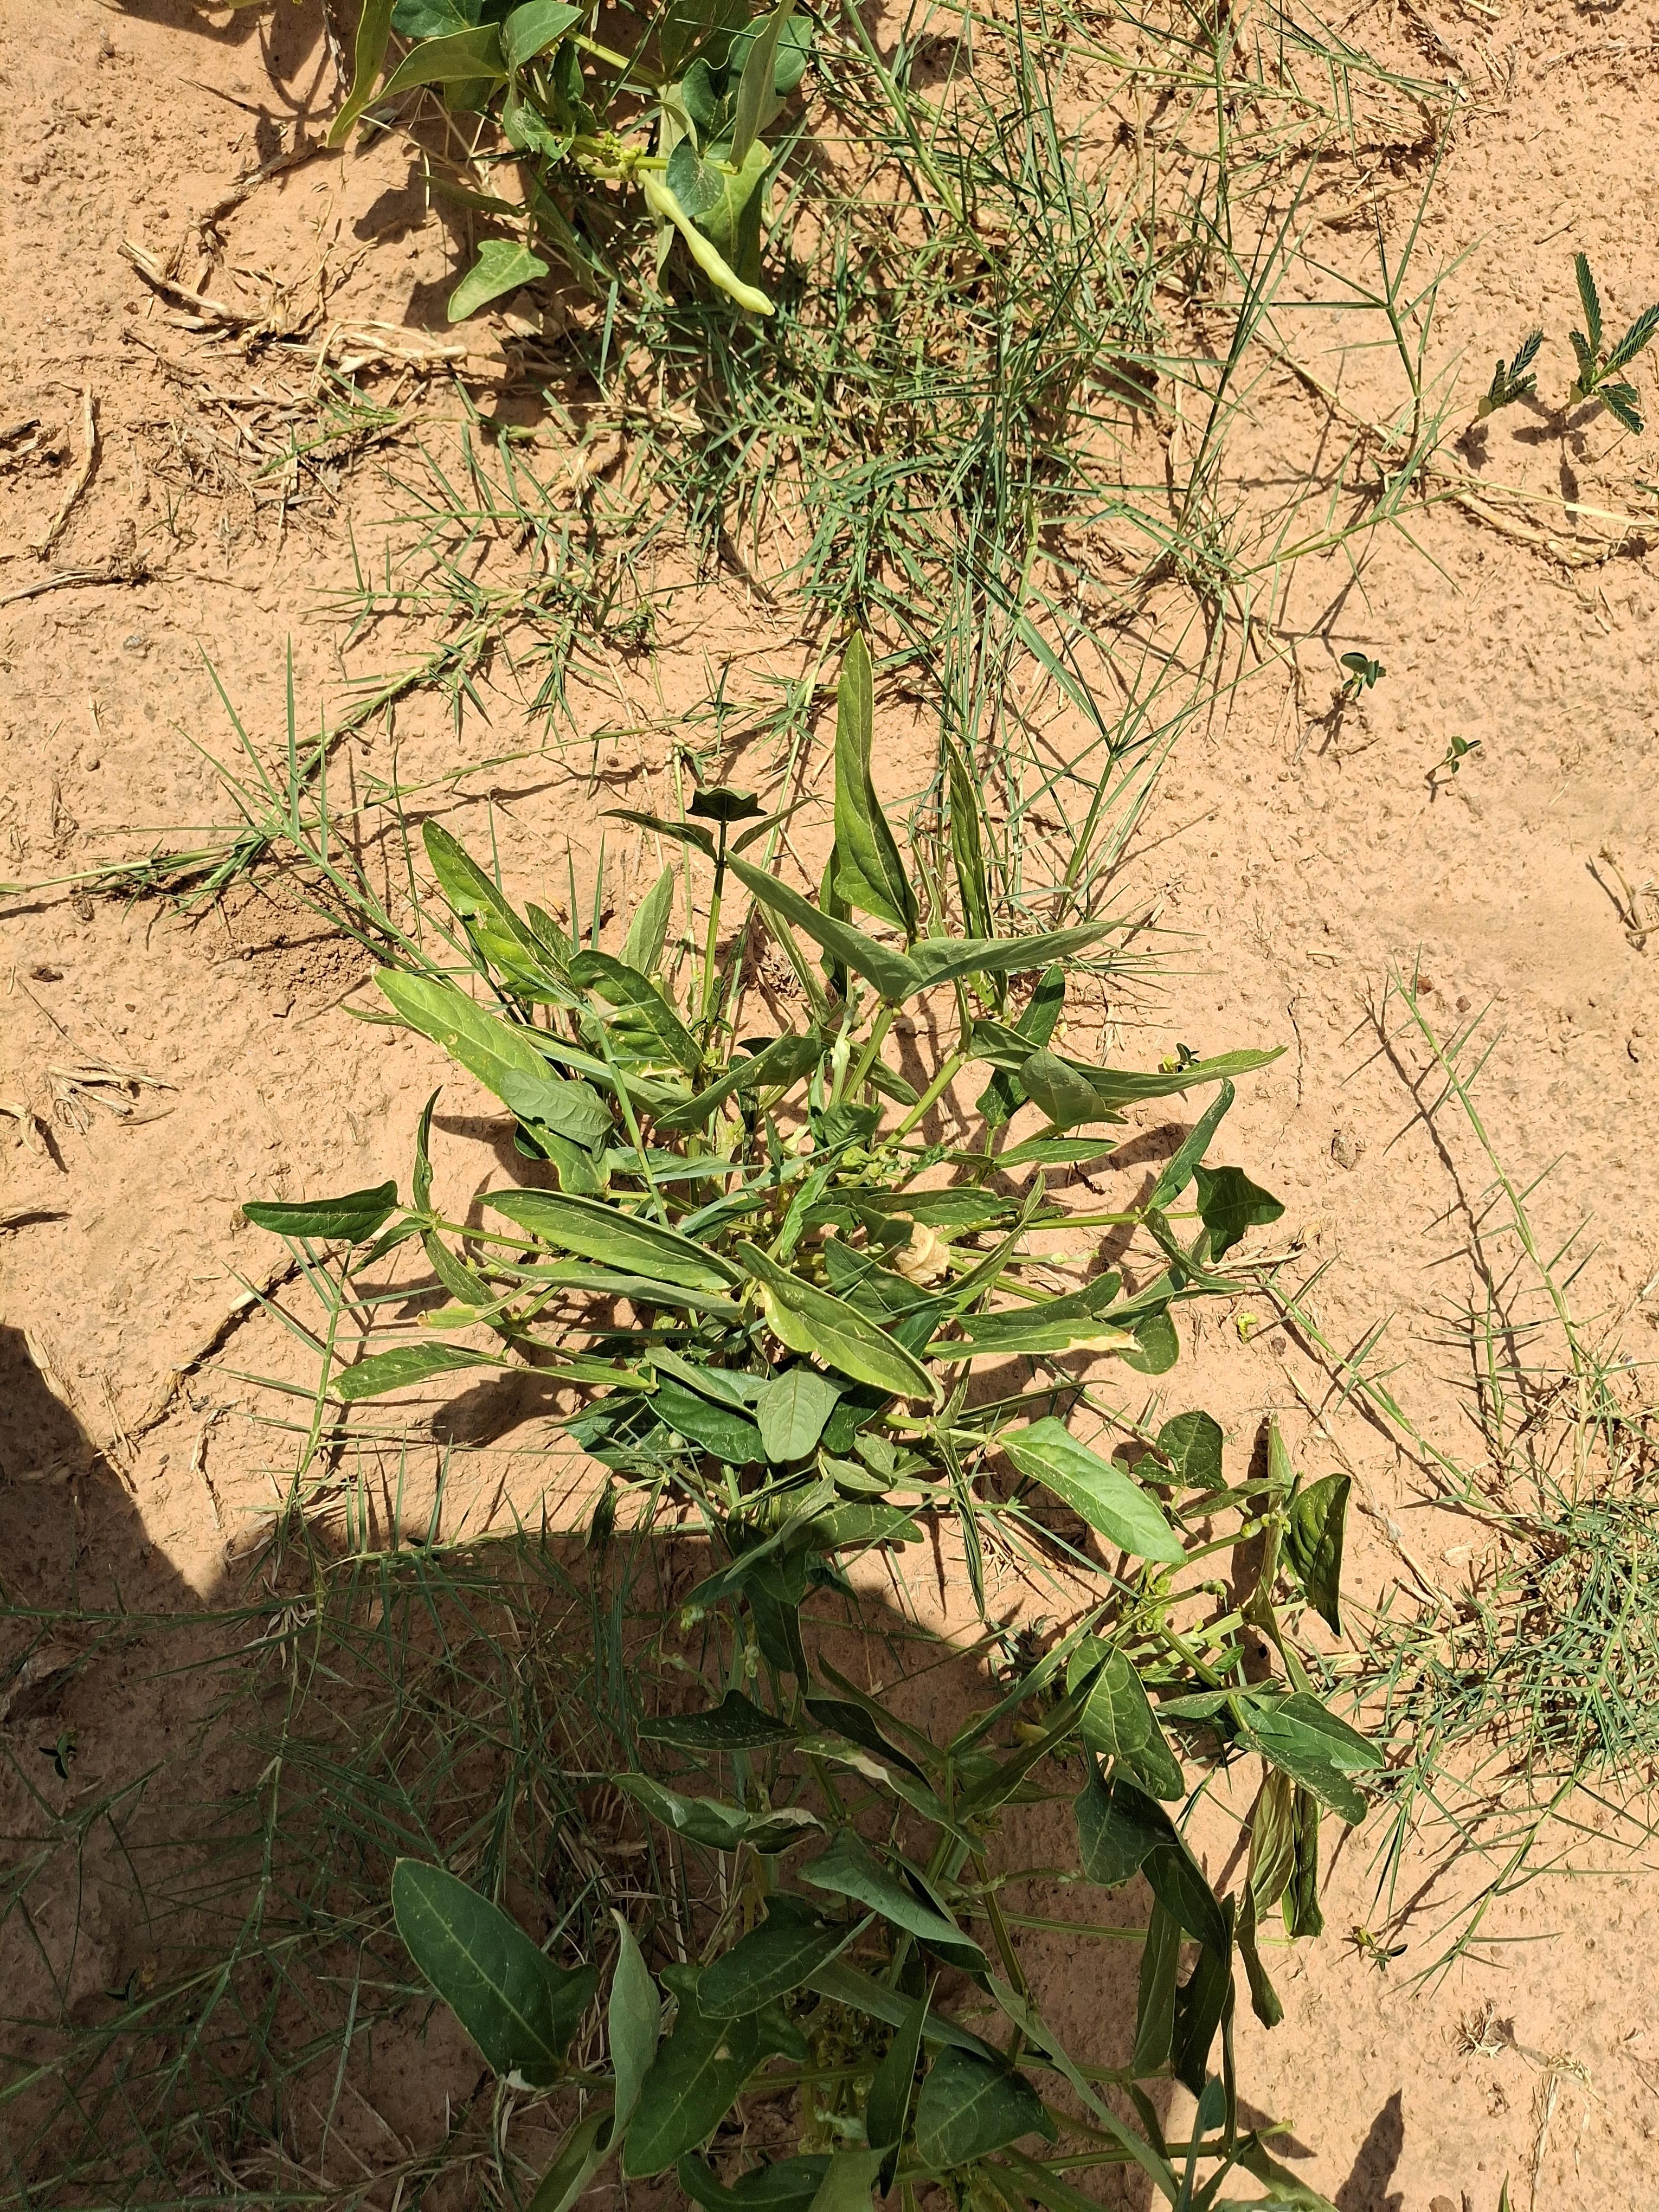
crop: cowpea
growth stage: harvest maturity
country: Nigeria
